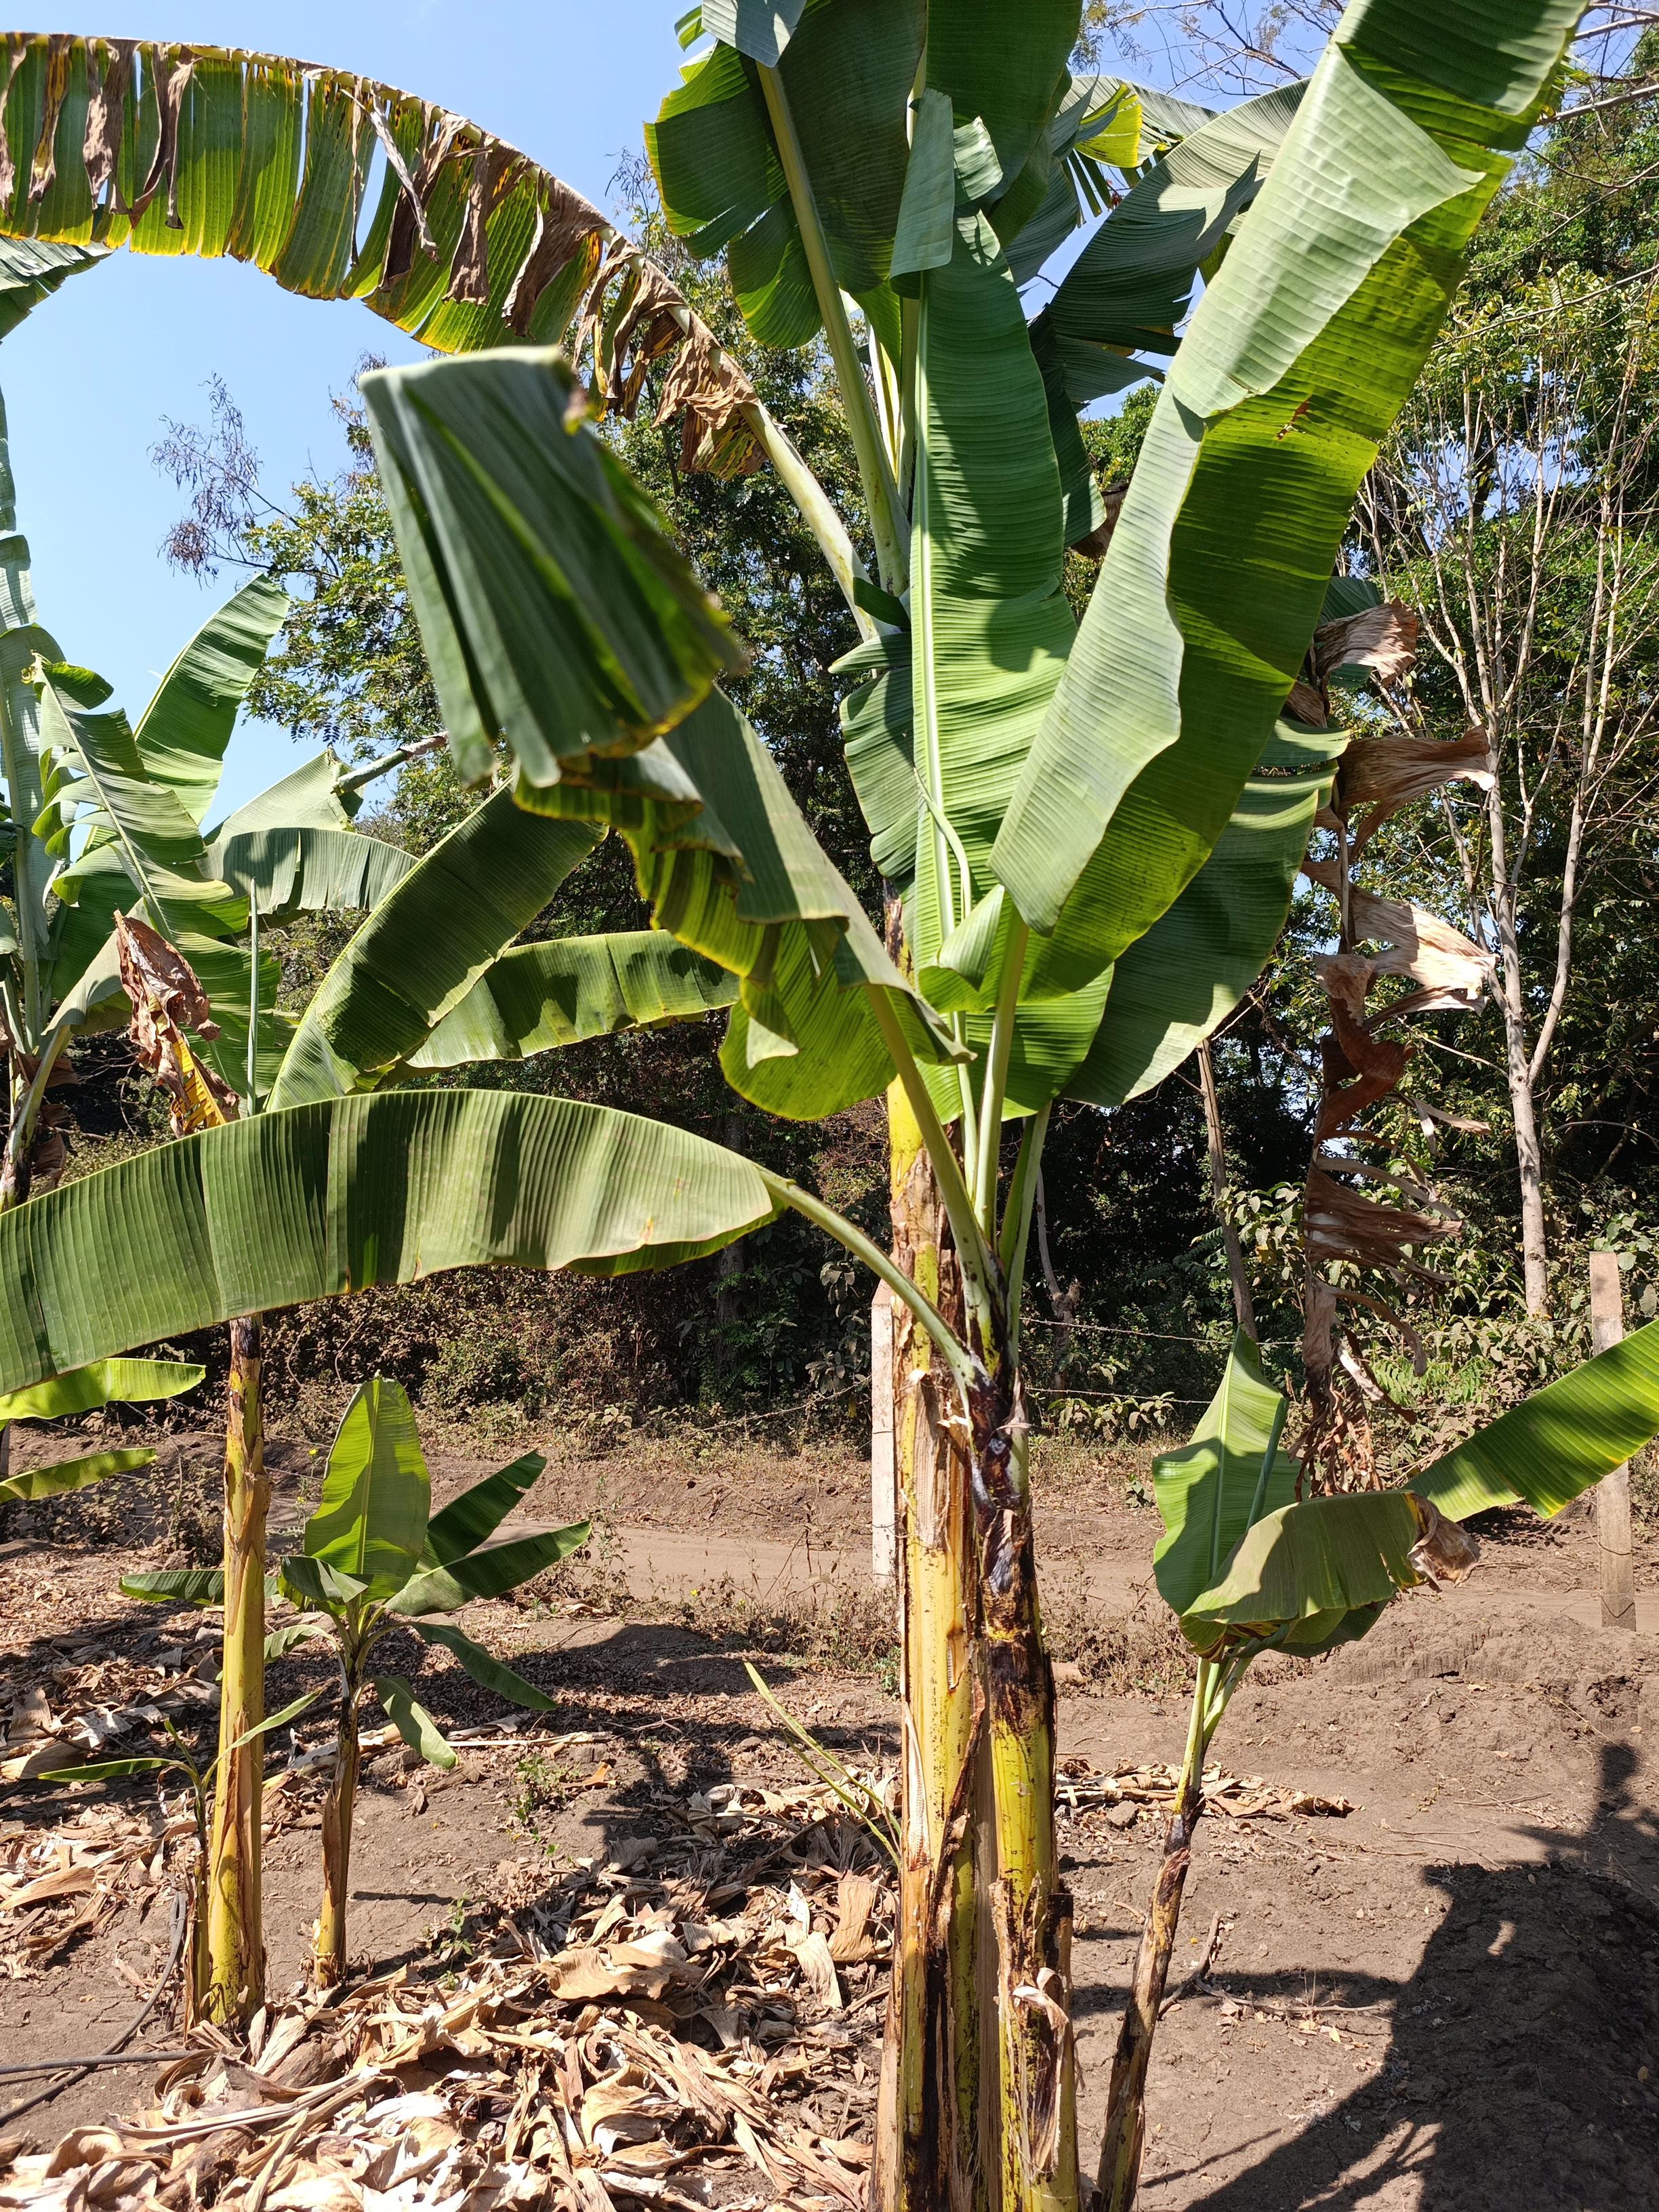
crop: banana
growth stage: vegetative
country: Tanzania
